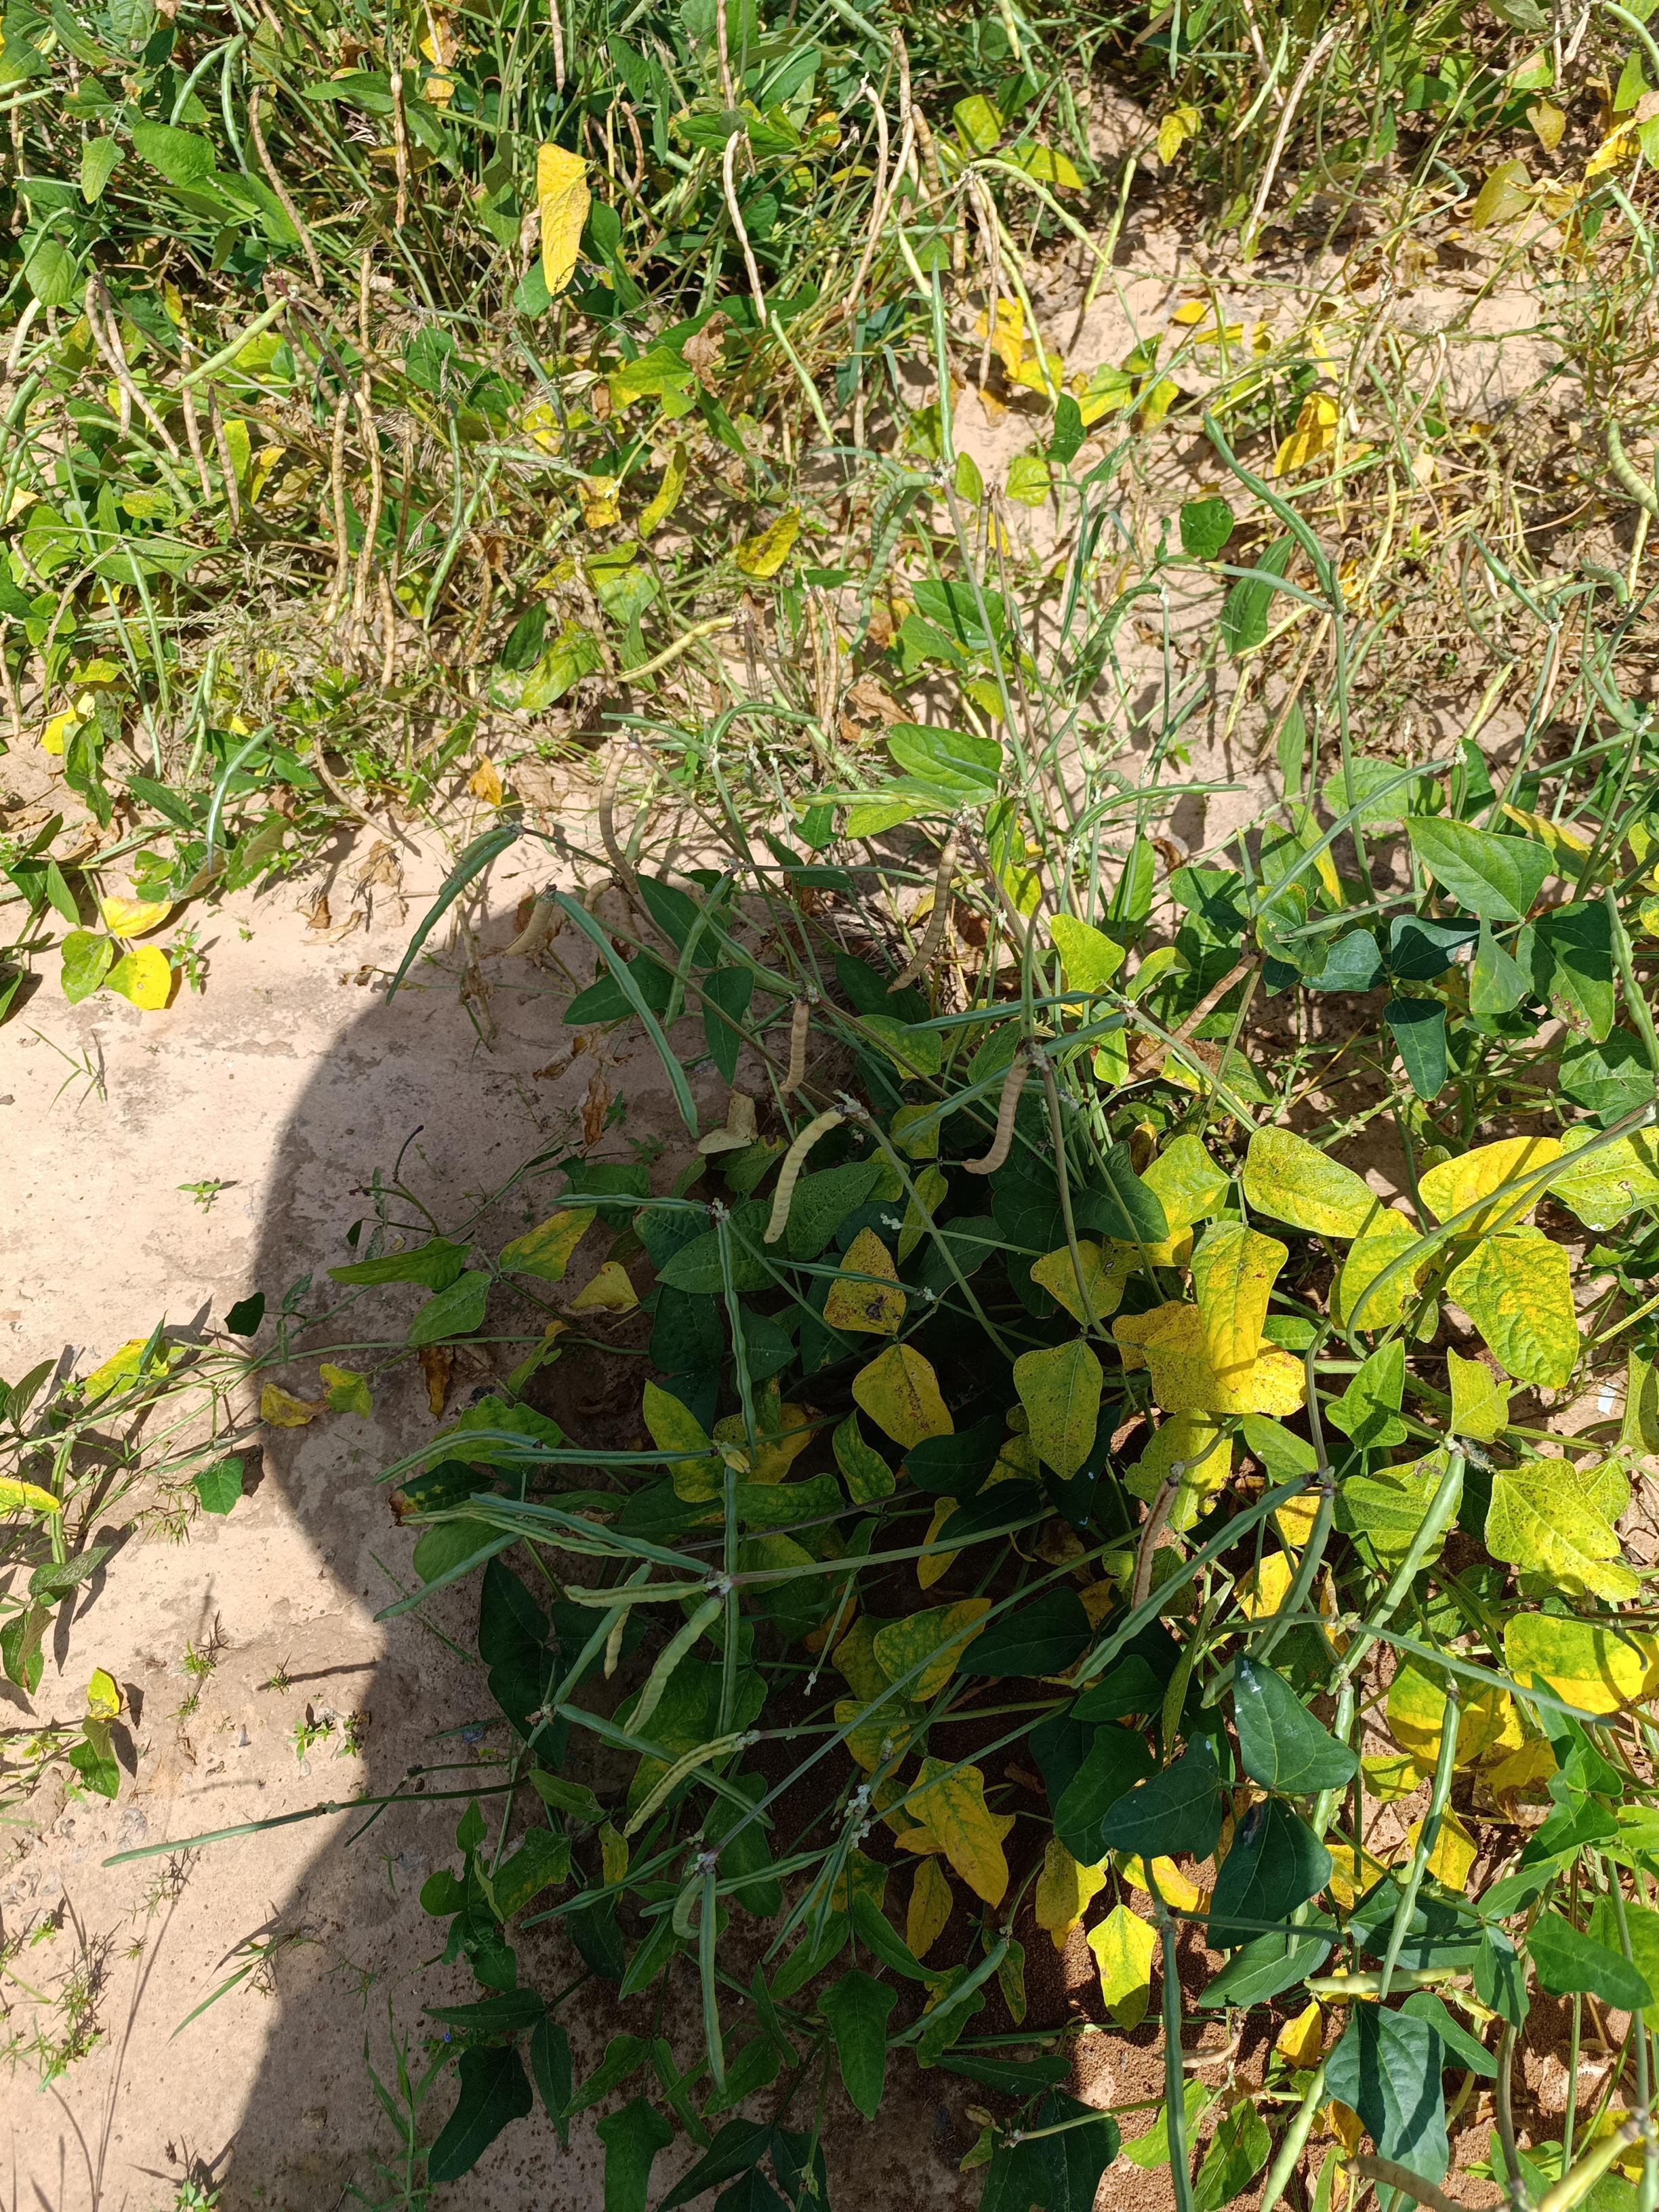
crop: cowpea
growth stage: maturity
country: Nigeria
